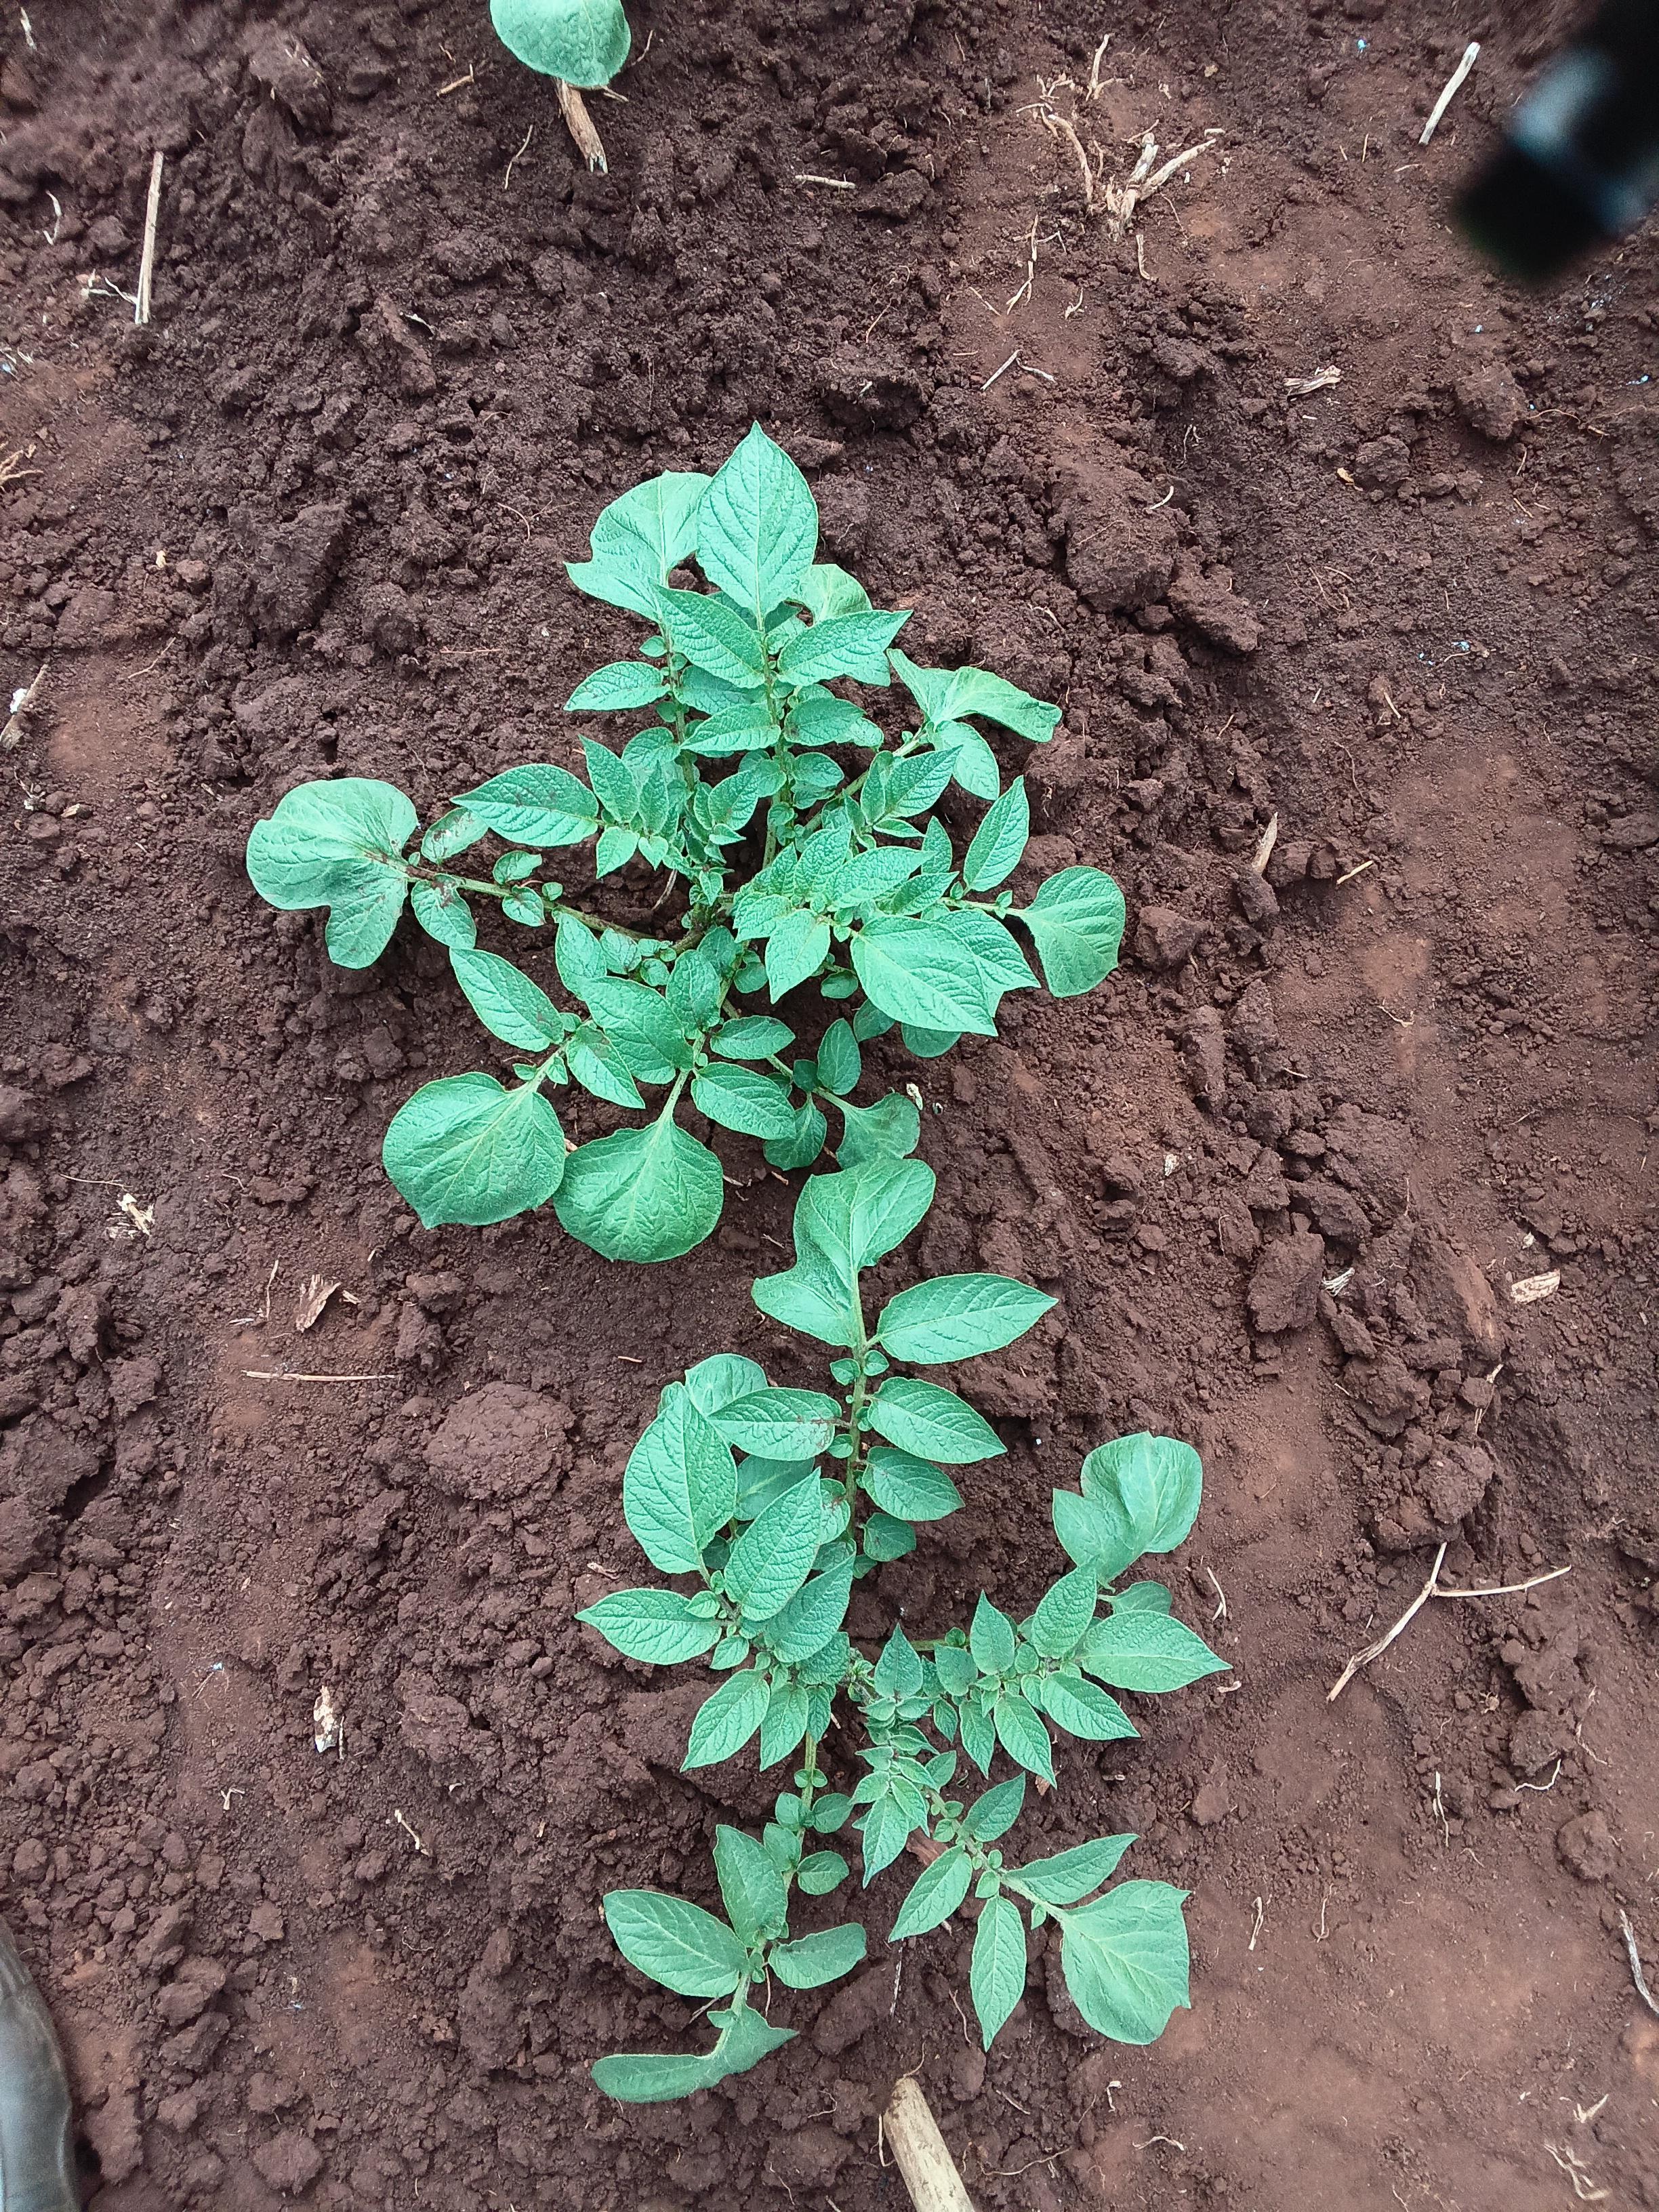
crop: potato
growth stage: emergence
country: Kenya
